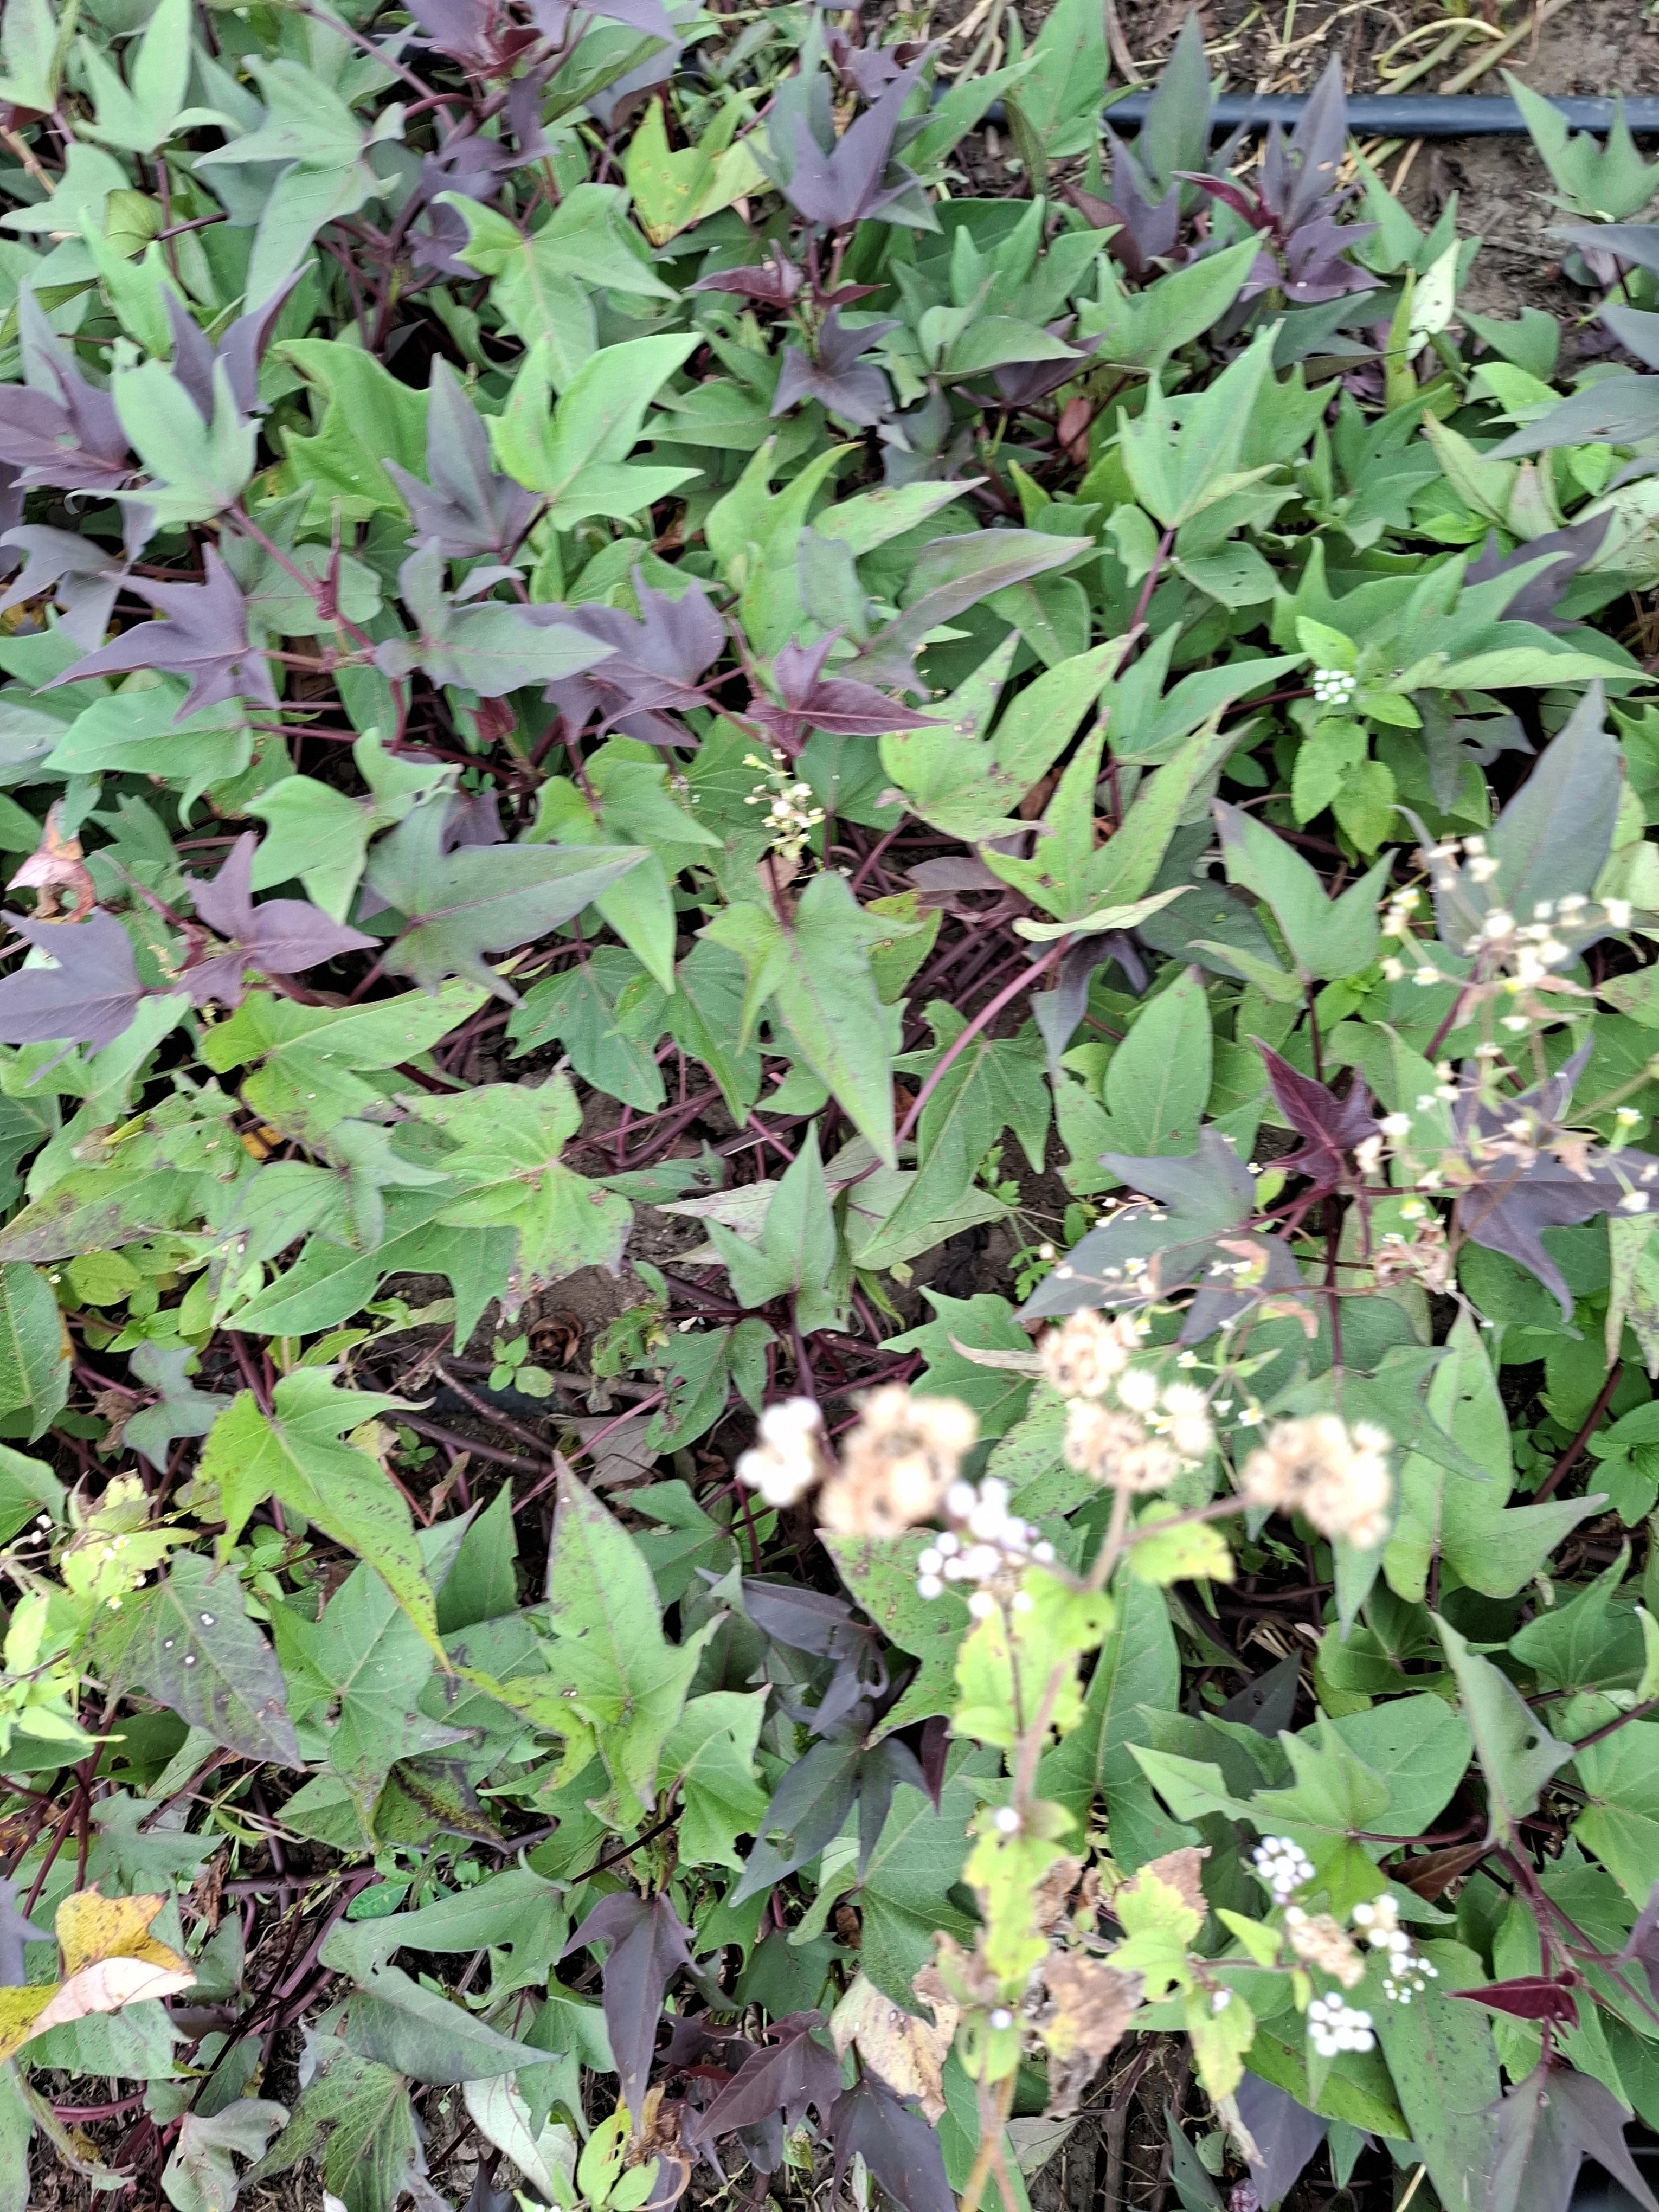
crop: sweet potato
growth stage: flowering
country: Tanzania
